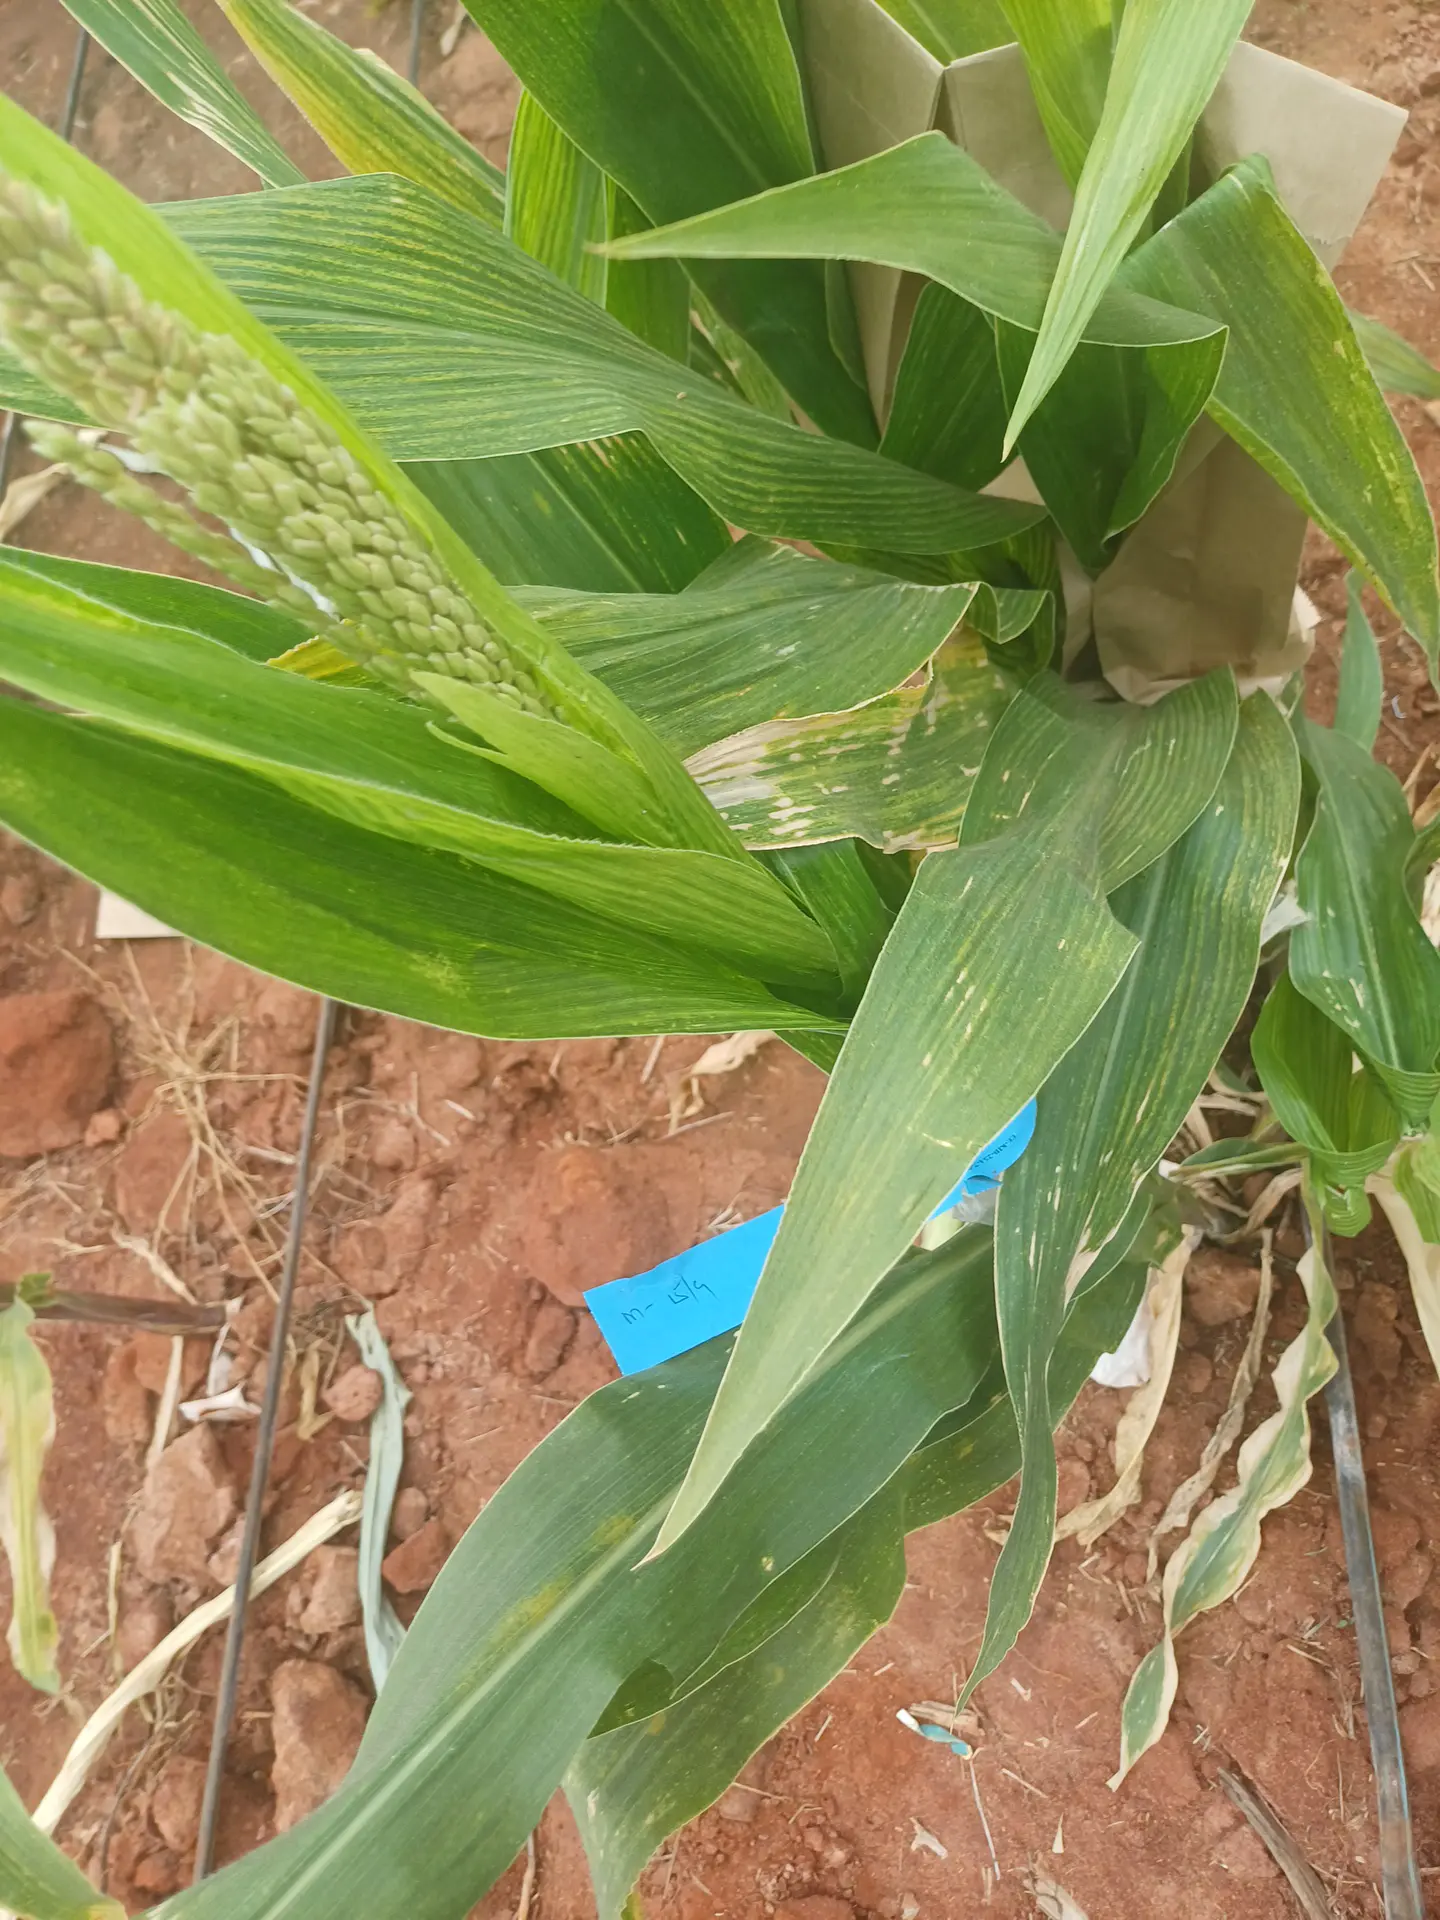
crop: maize
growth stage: flowering
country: Kenya
